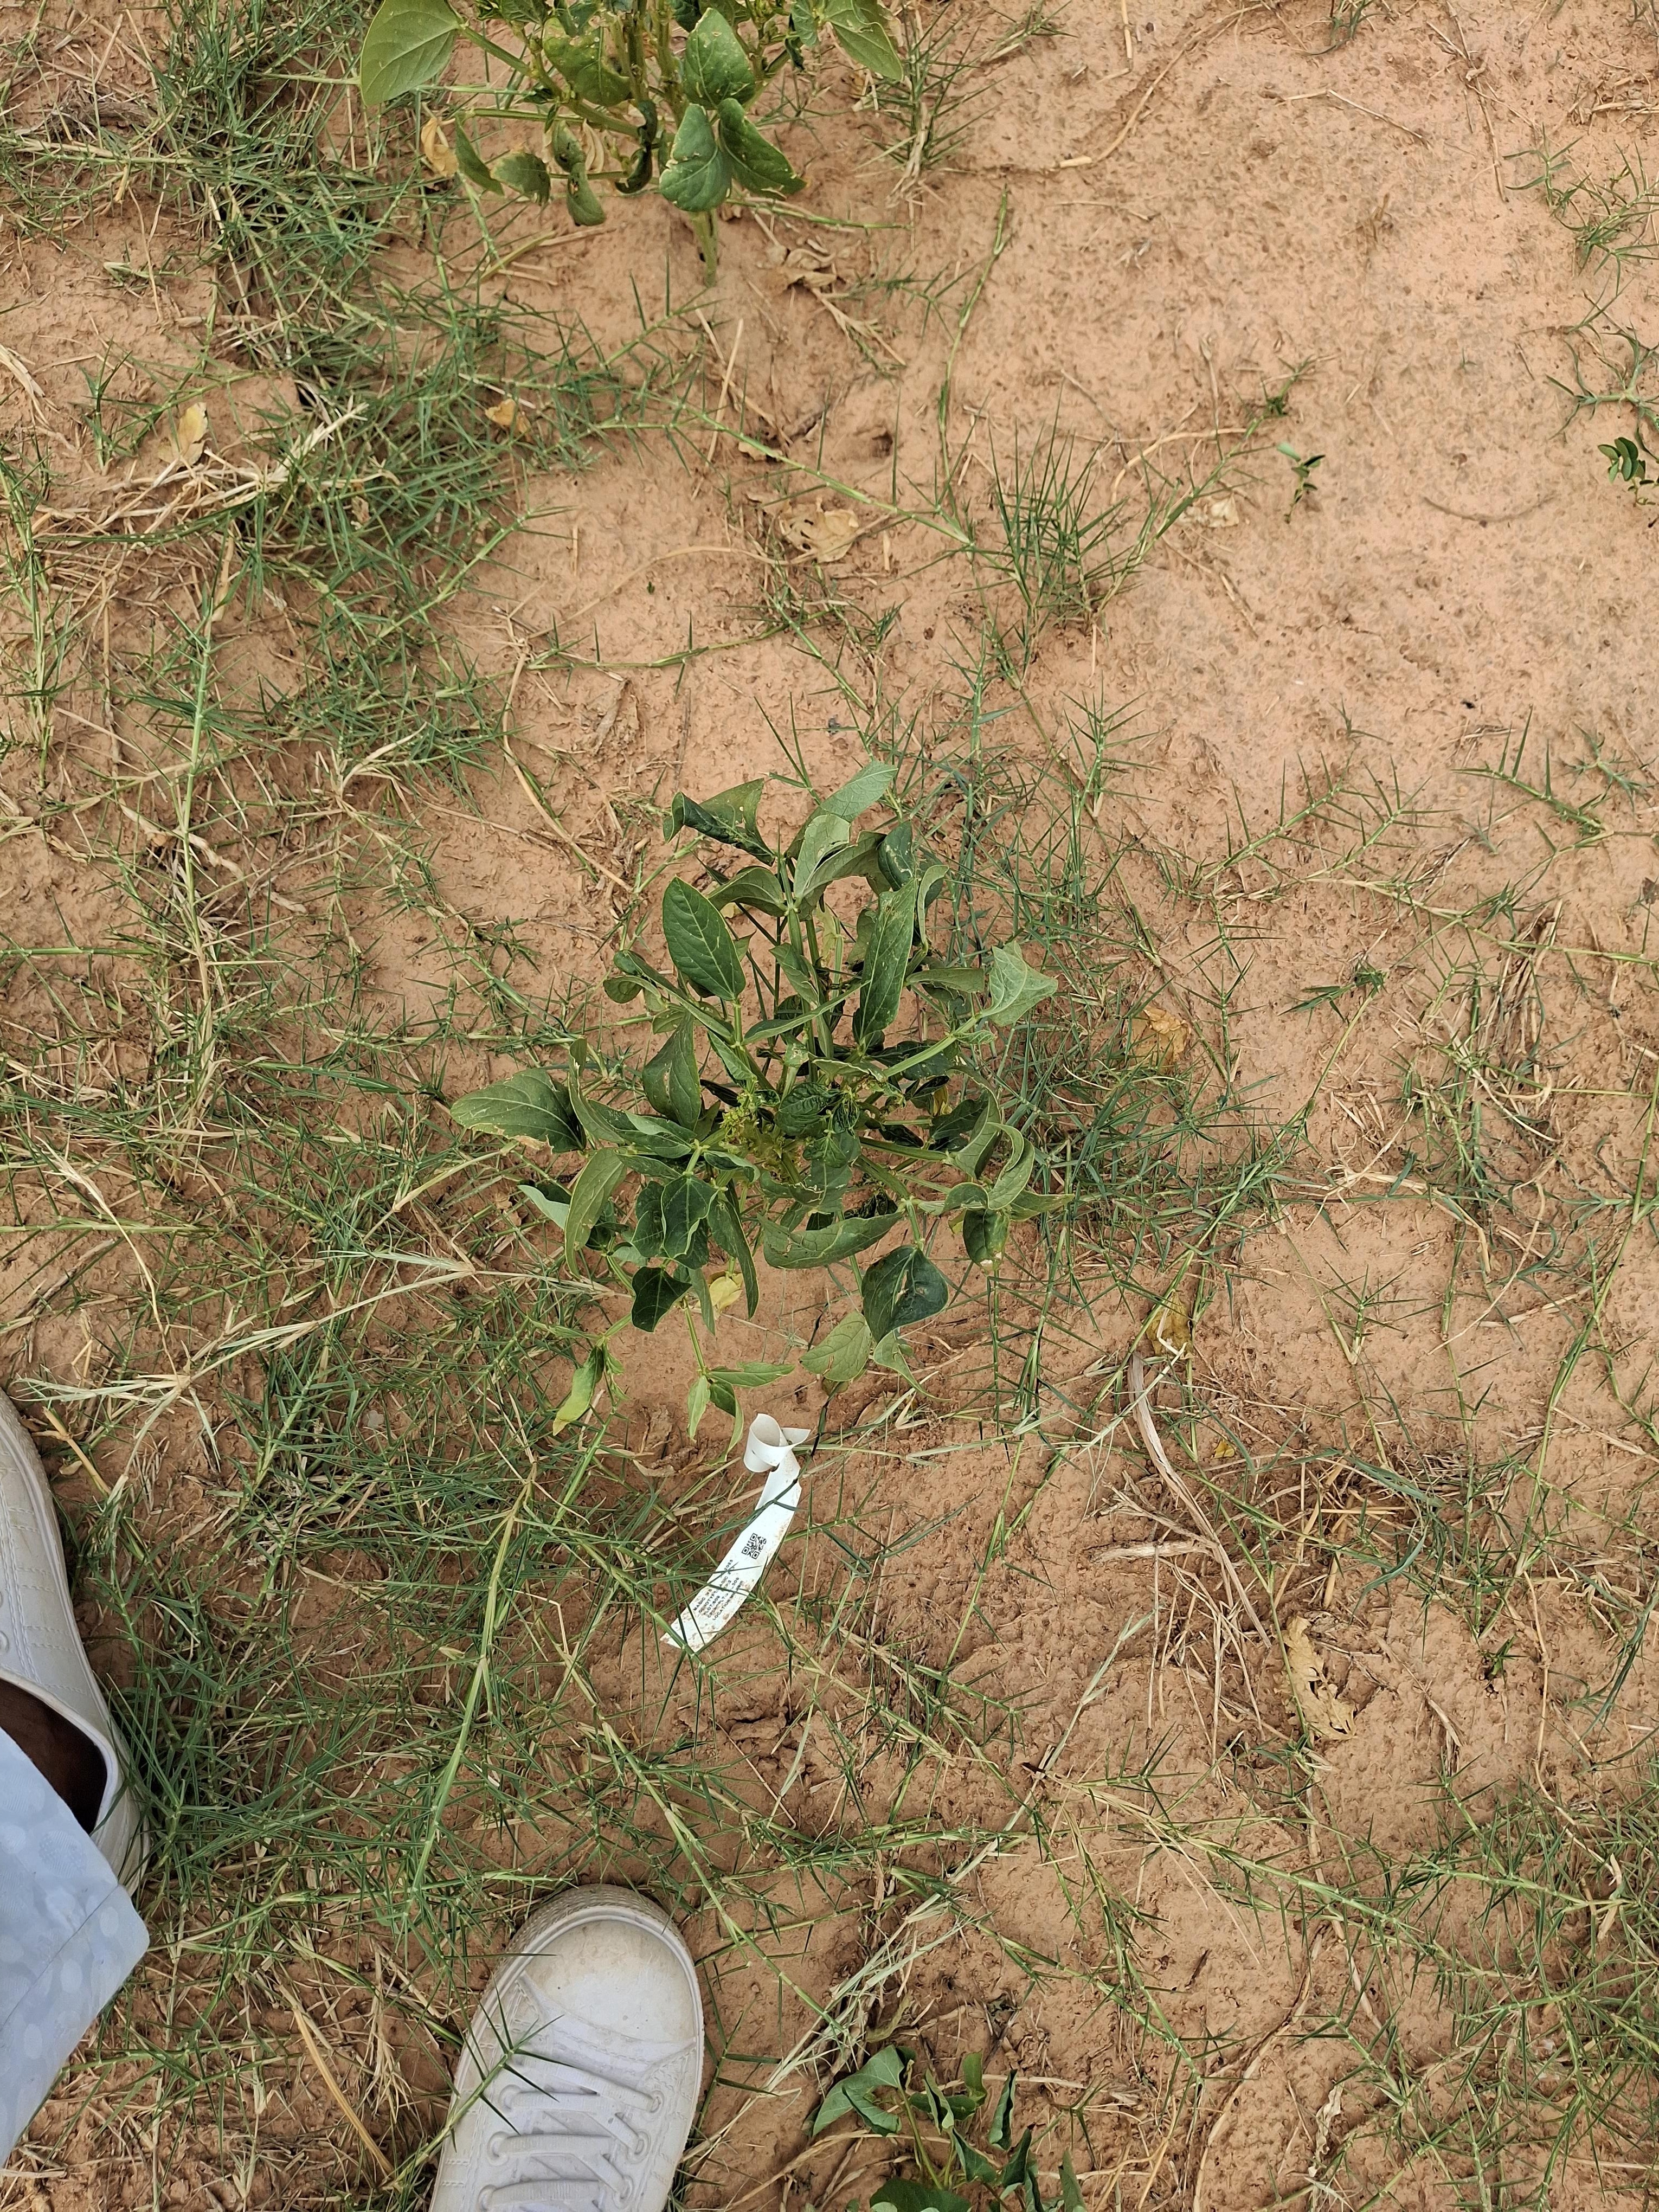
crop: cowpea
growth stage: harvest maturity
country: Nigeria
